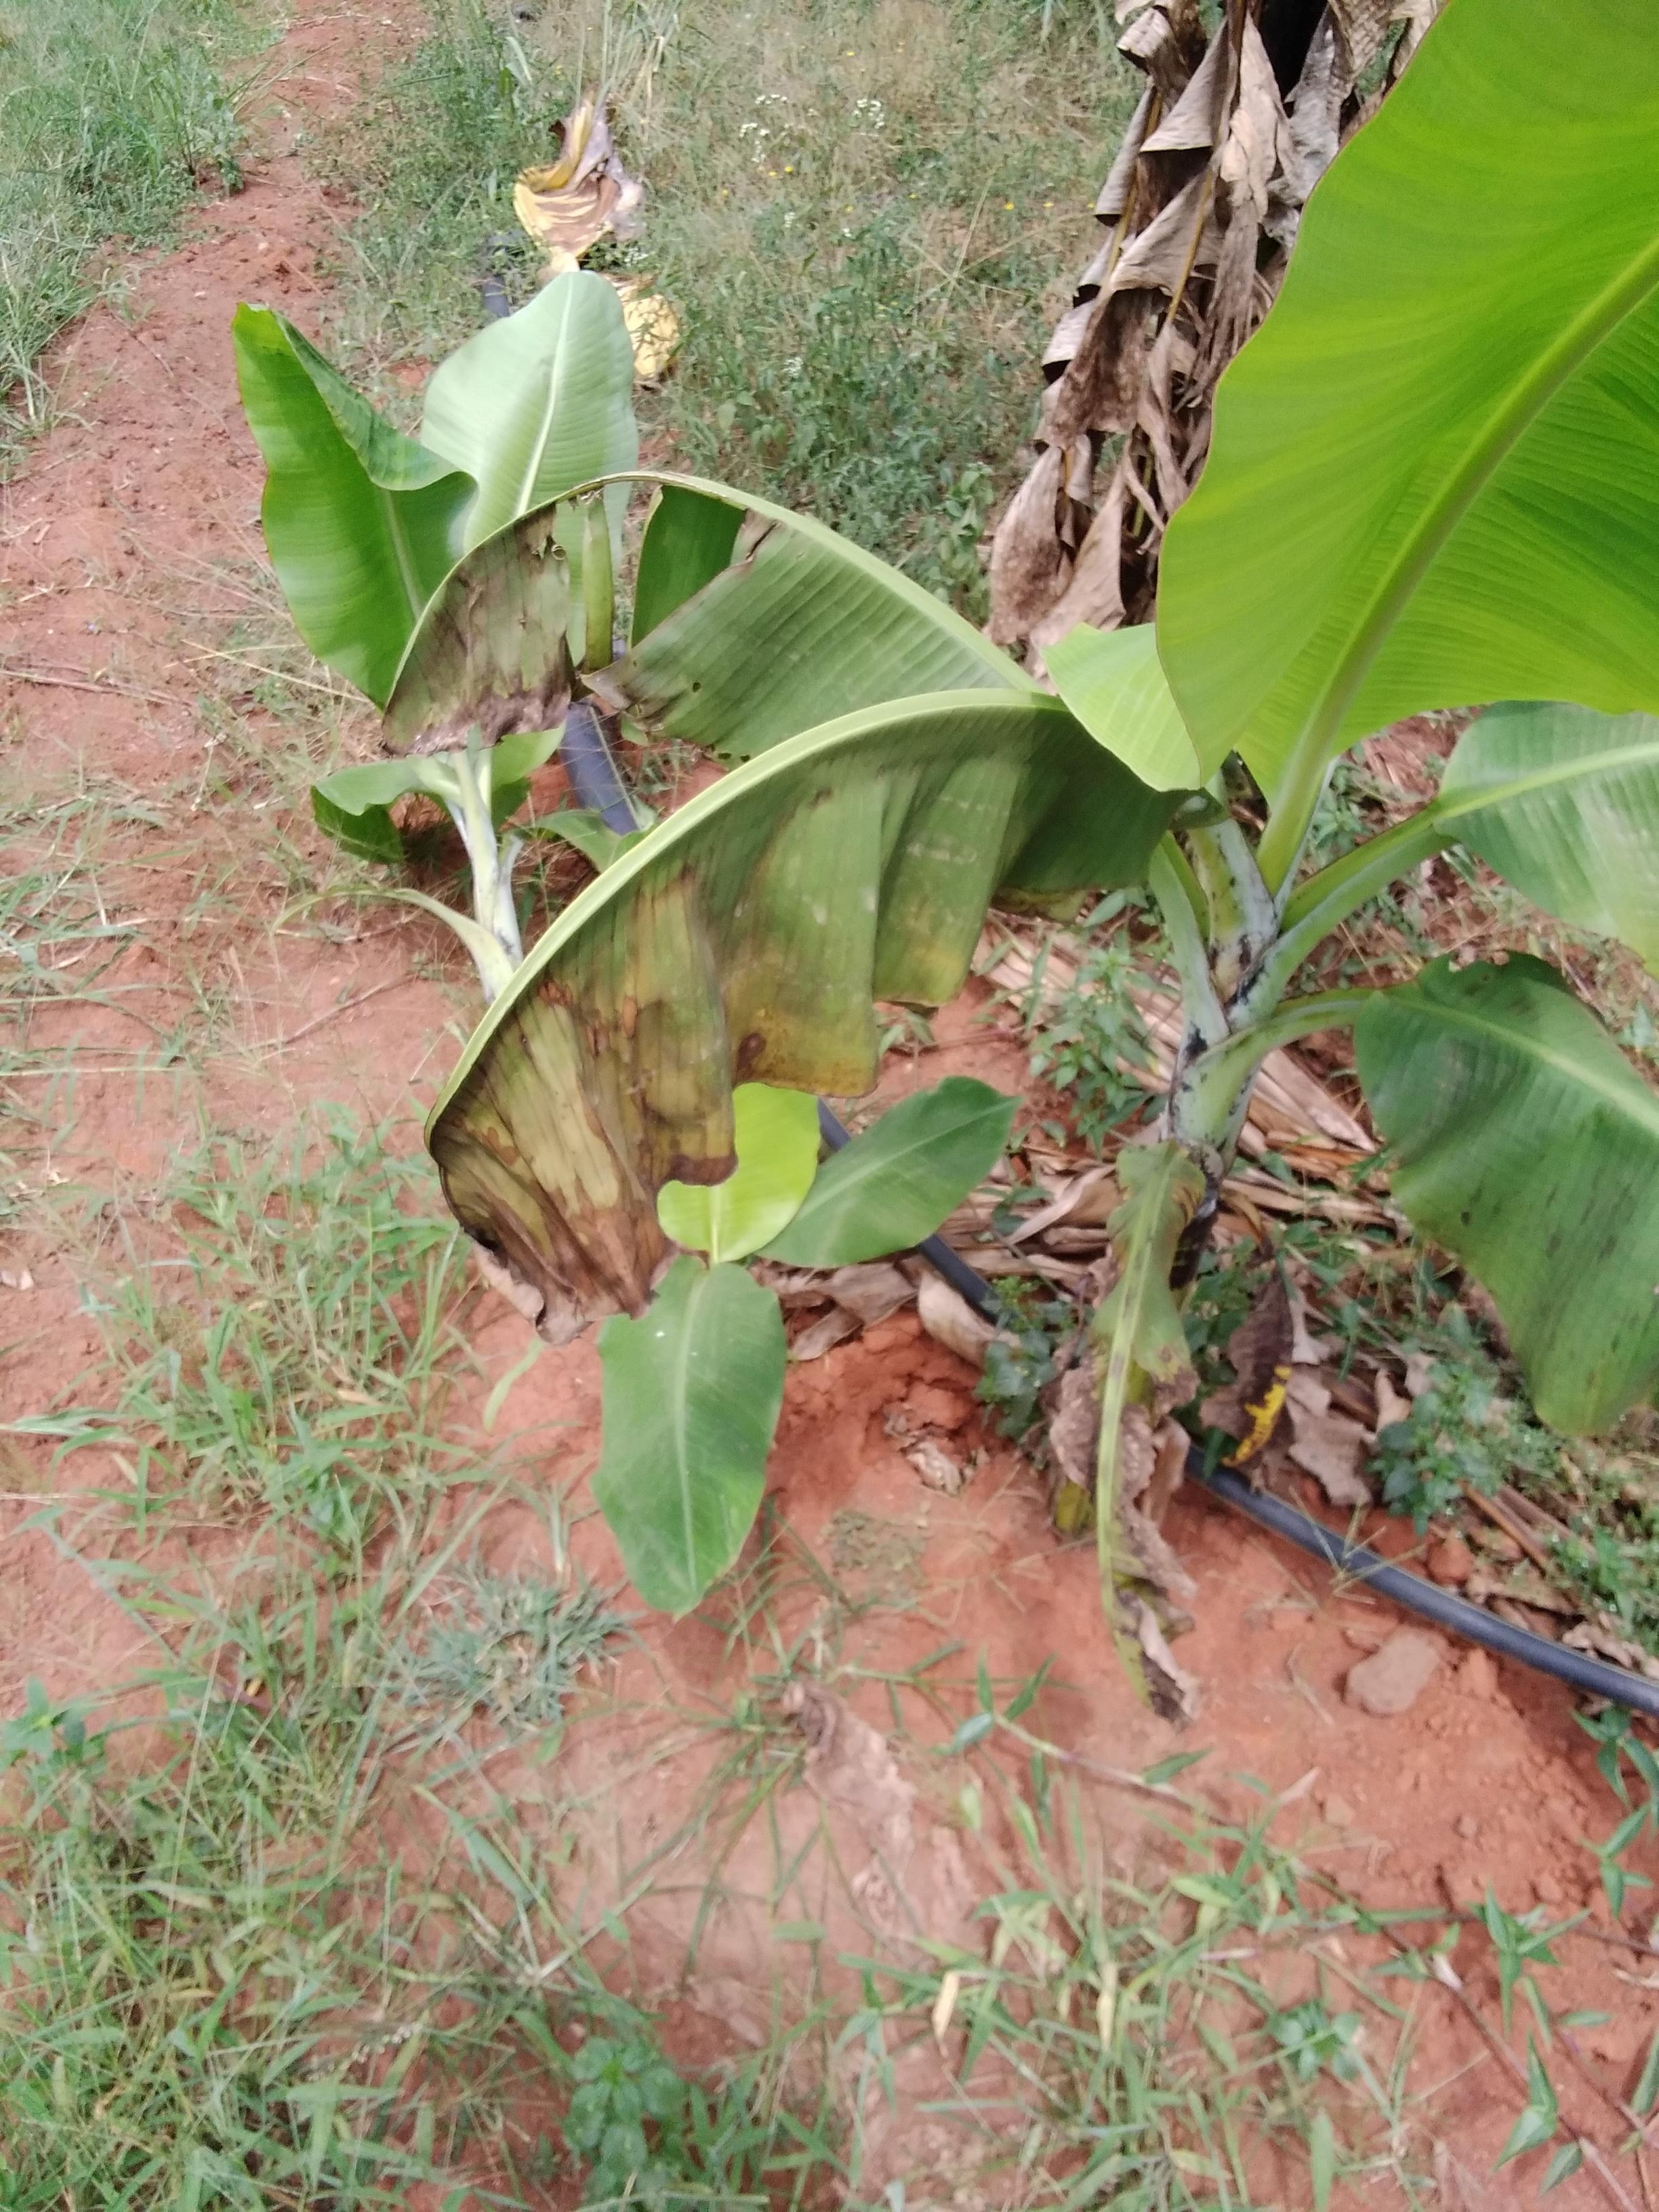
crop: banana
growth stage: vegetative
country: Uganda
